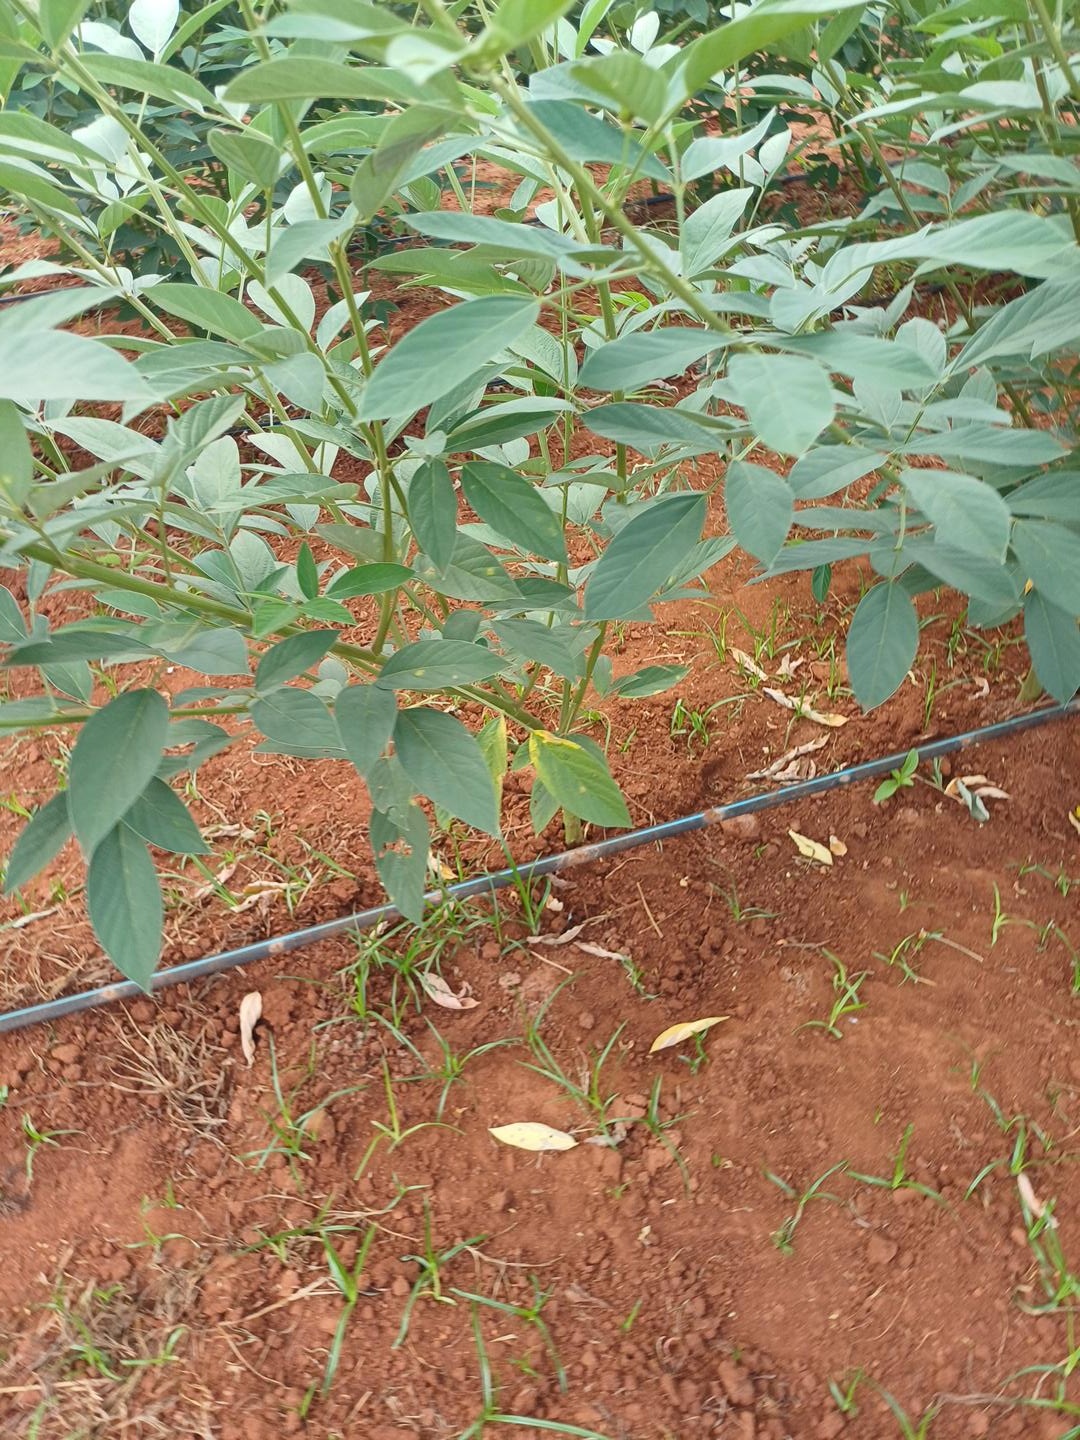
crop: pigeonpea
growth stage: development pod
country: Kenya
